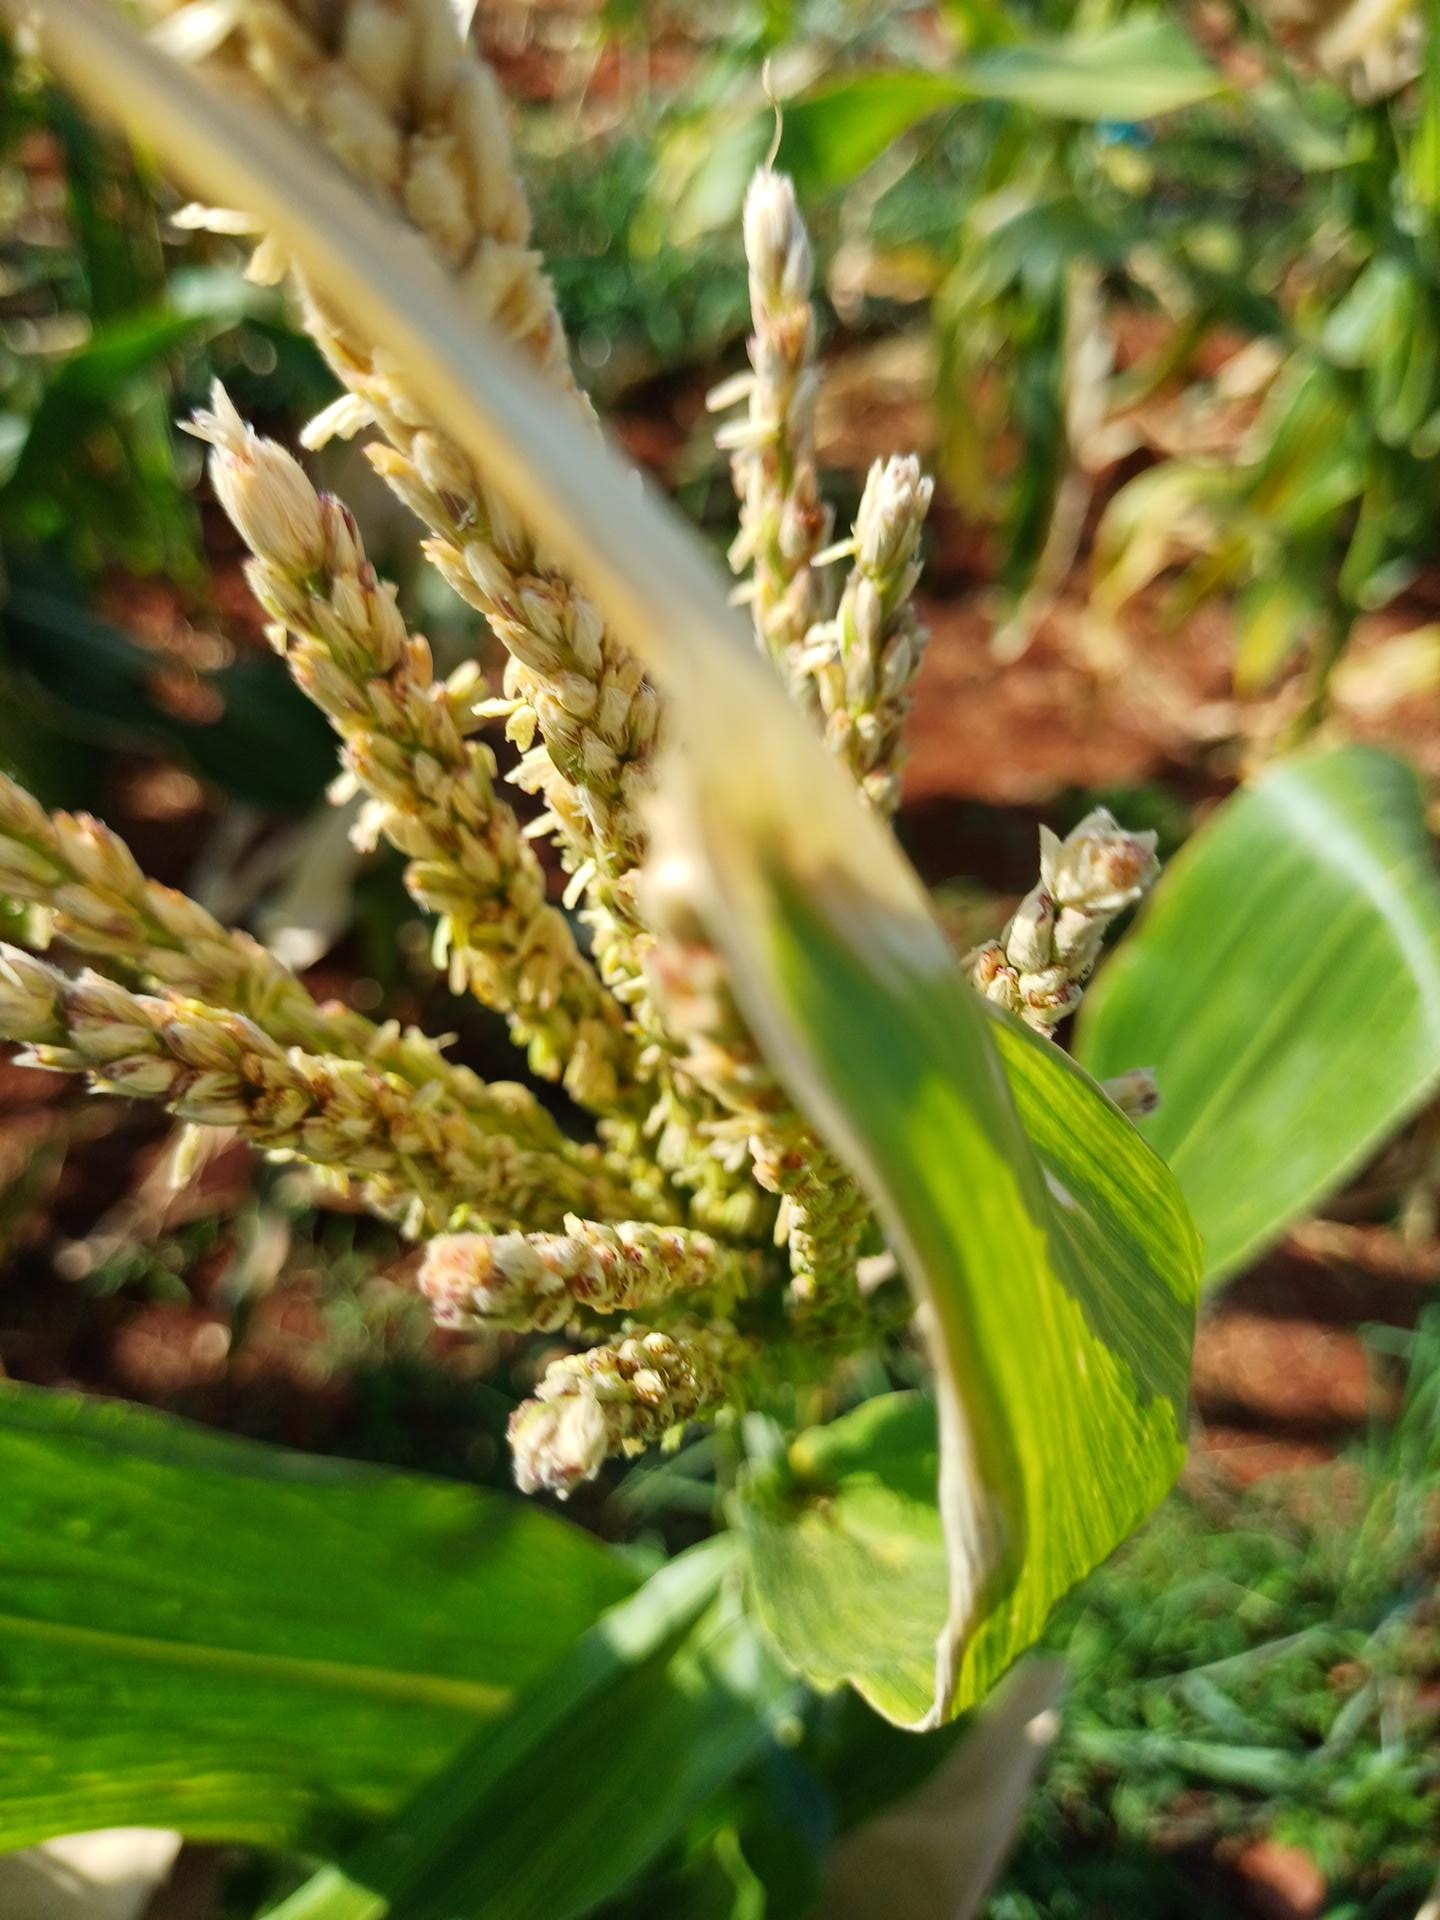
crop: maize
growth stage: flowering
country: Kenya
